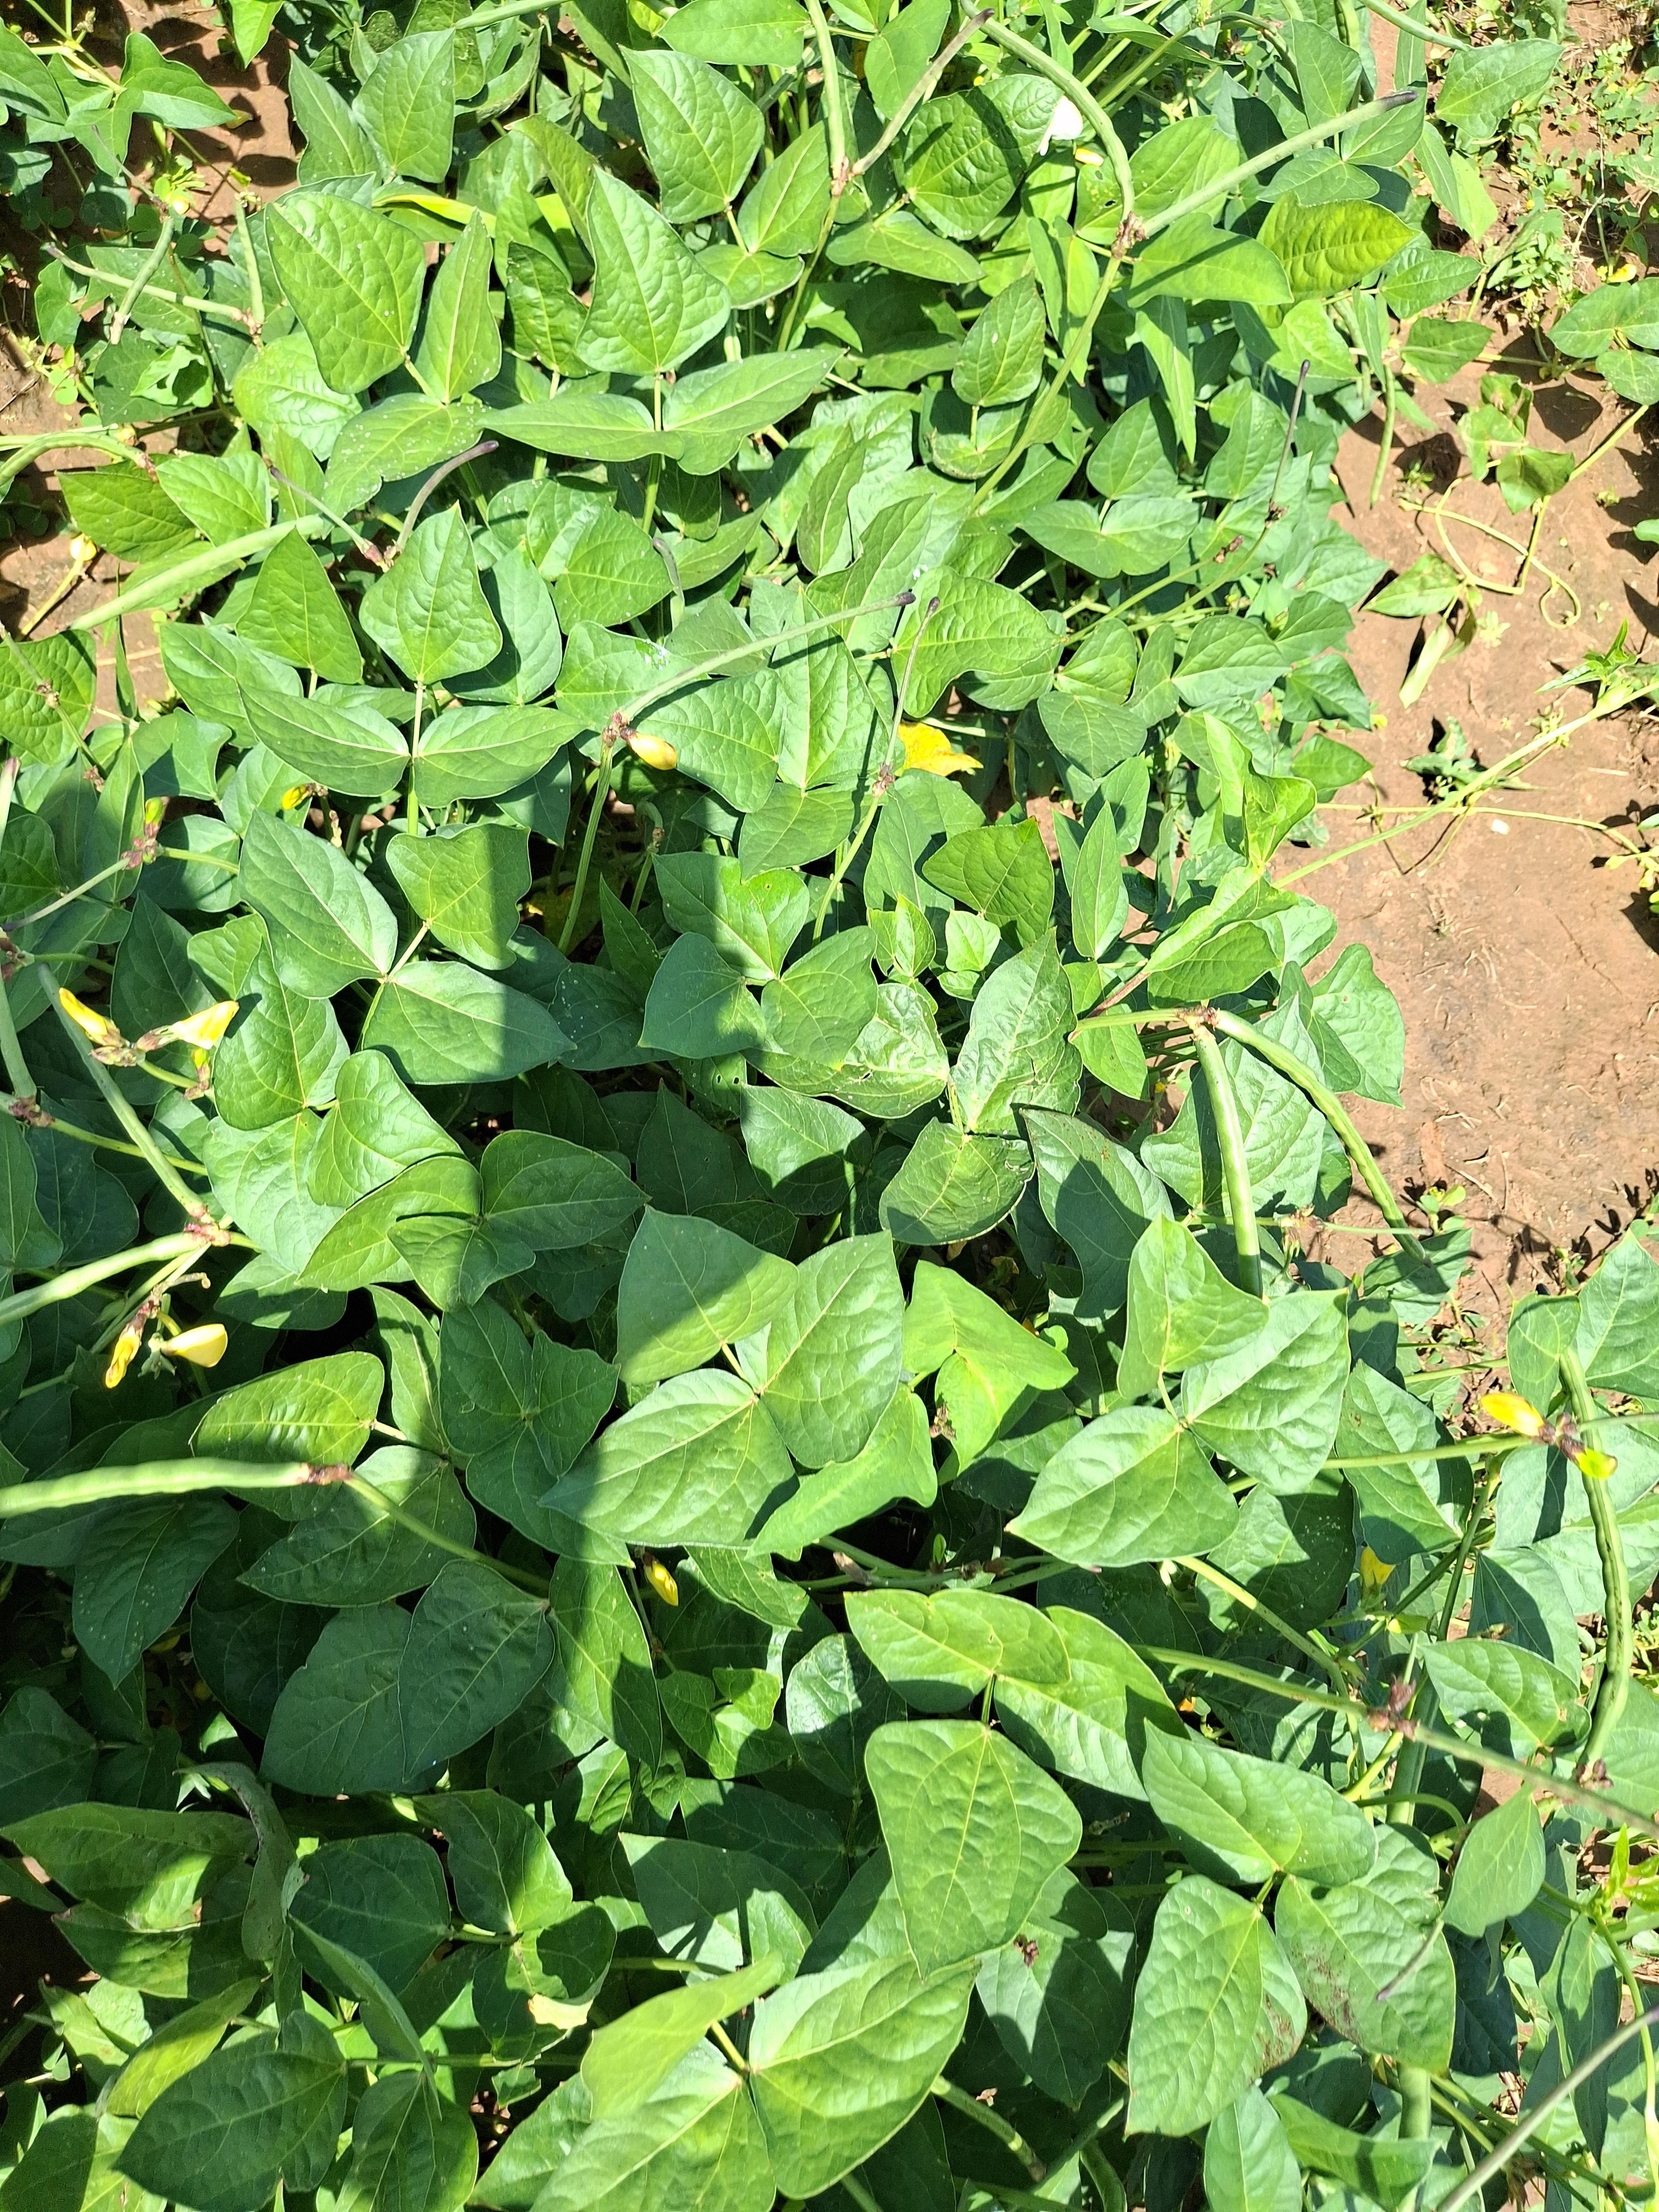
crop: cowpea
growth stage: development pod
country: Nigeria
